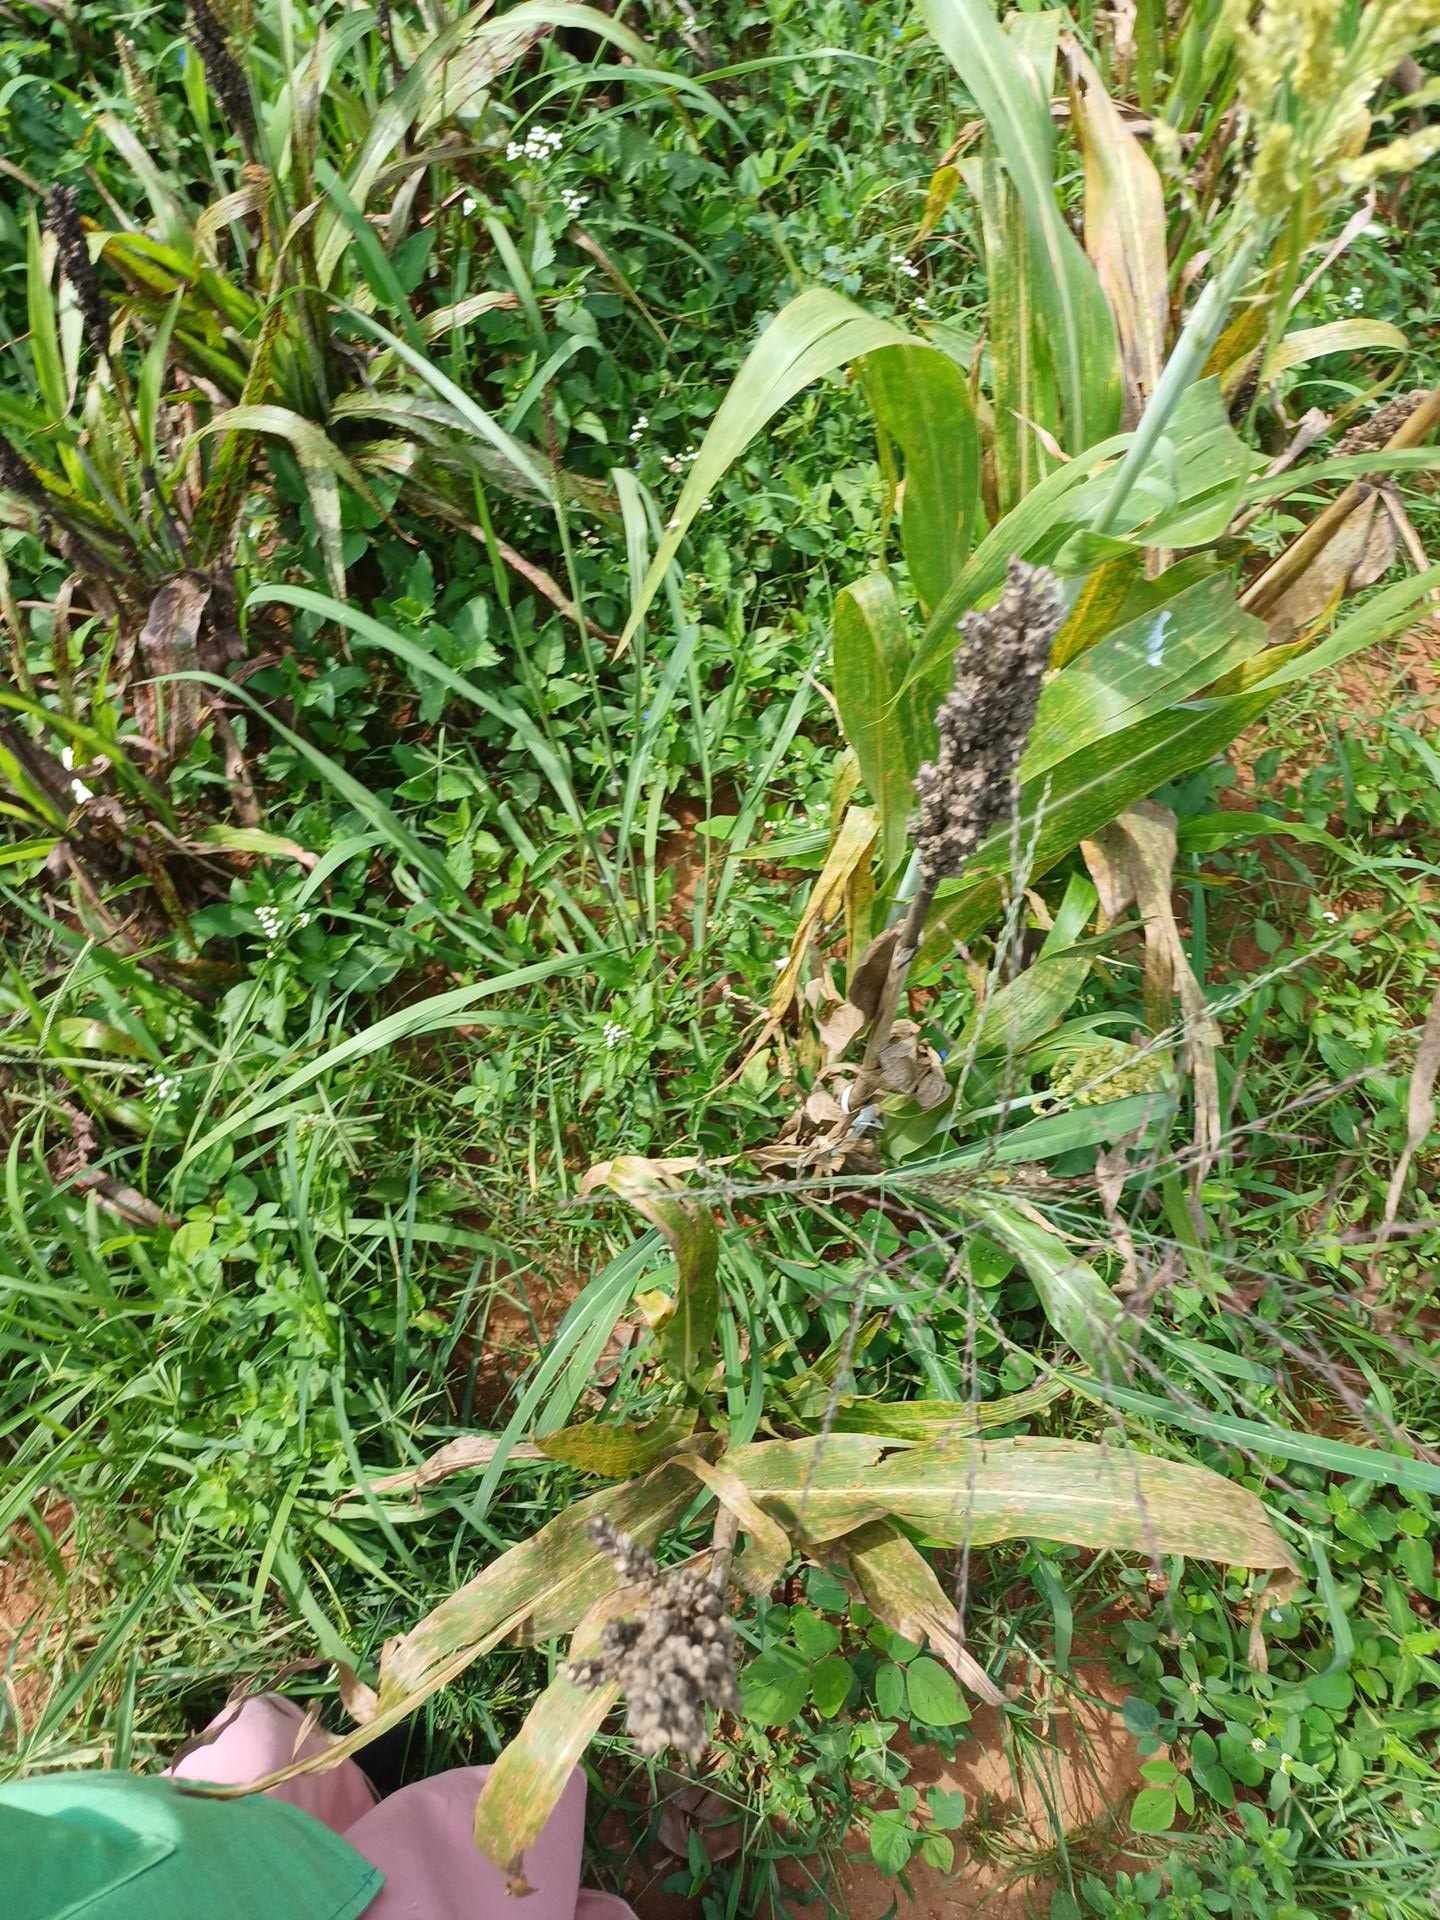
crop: sorghum
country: Kenya
